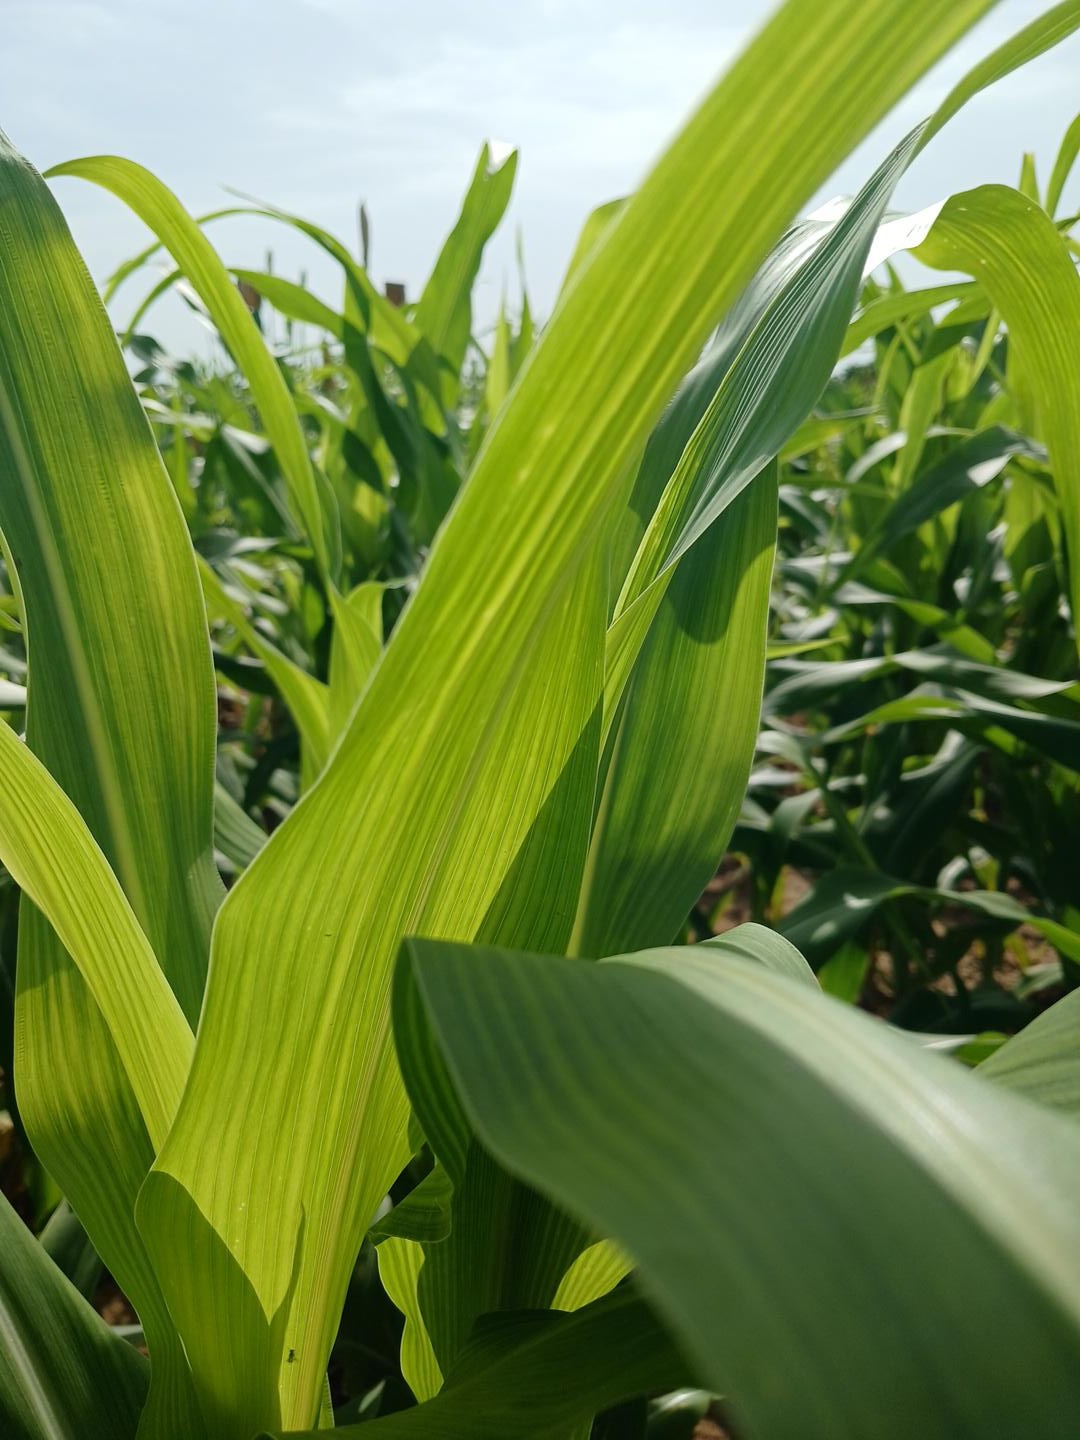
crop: sorghum
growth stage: vegetative
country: Senegal
